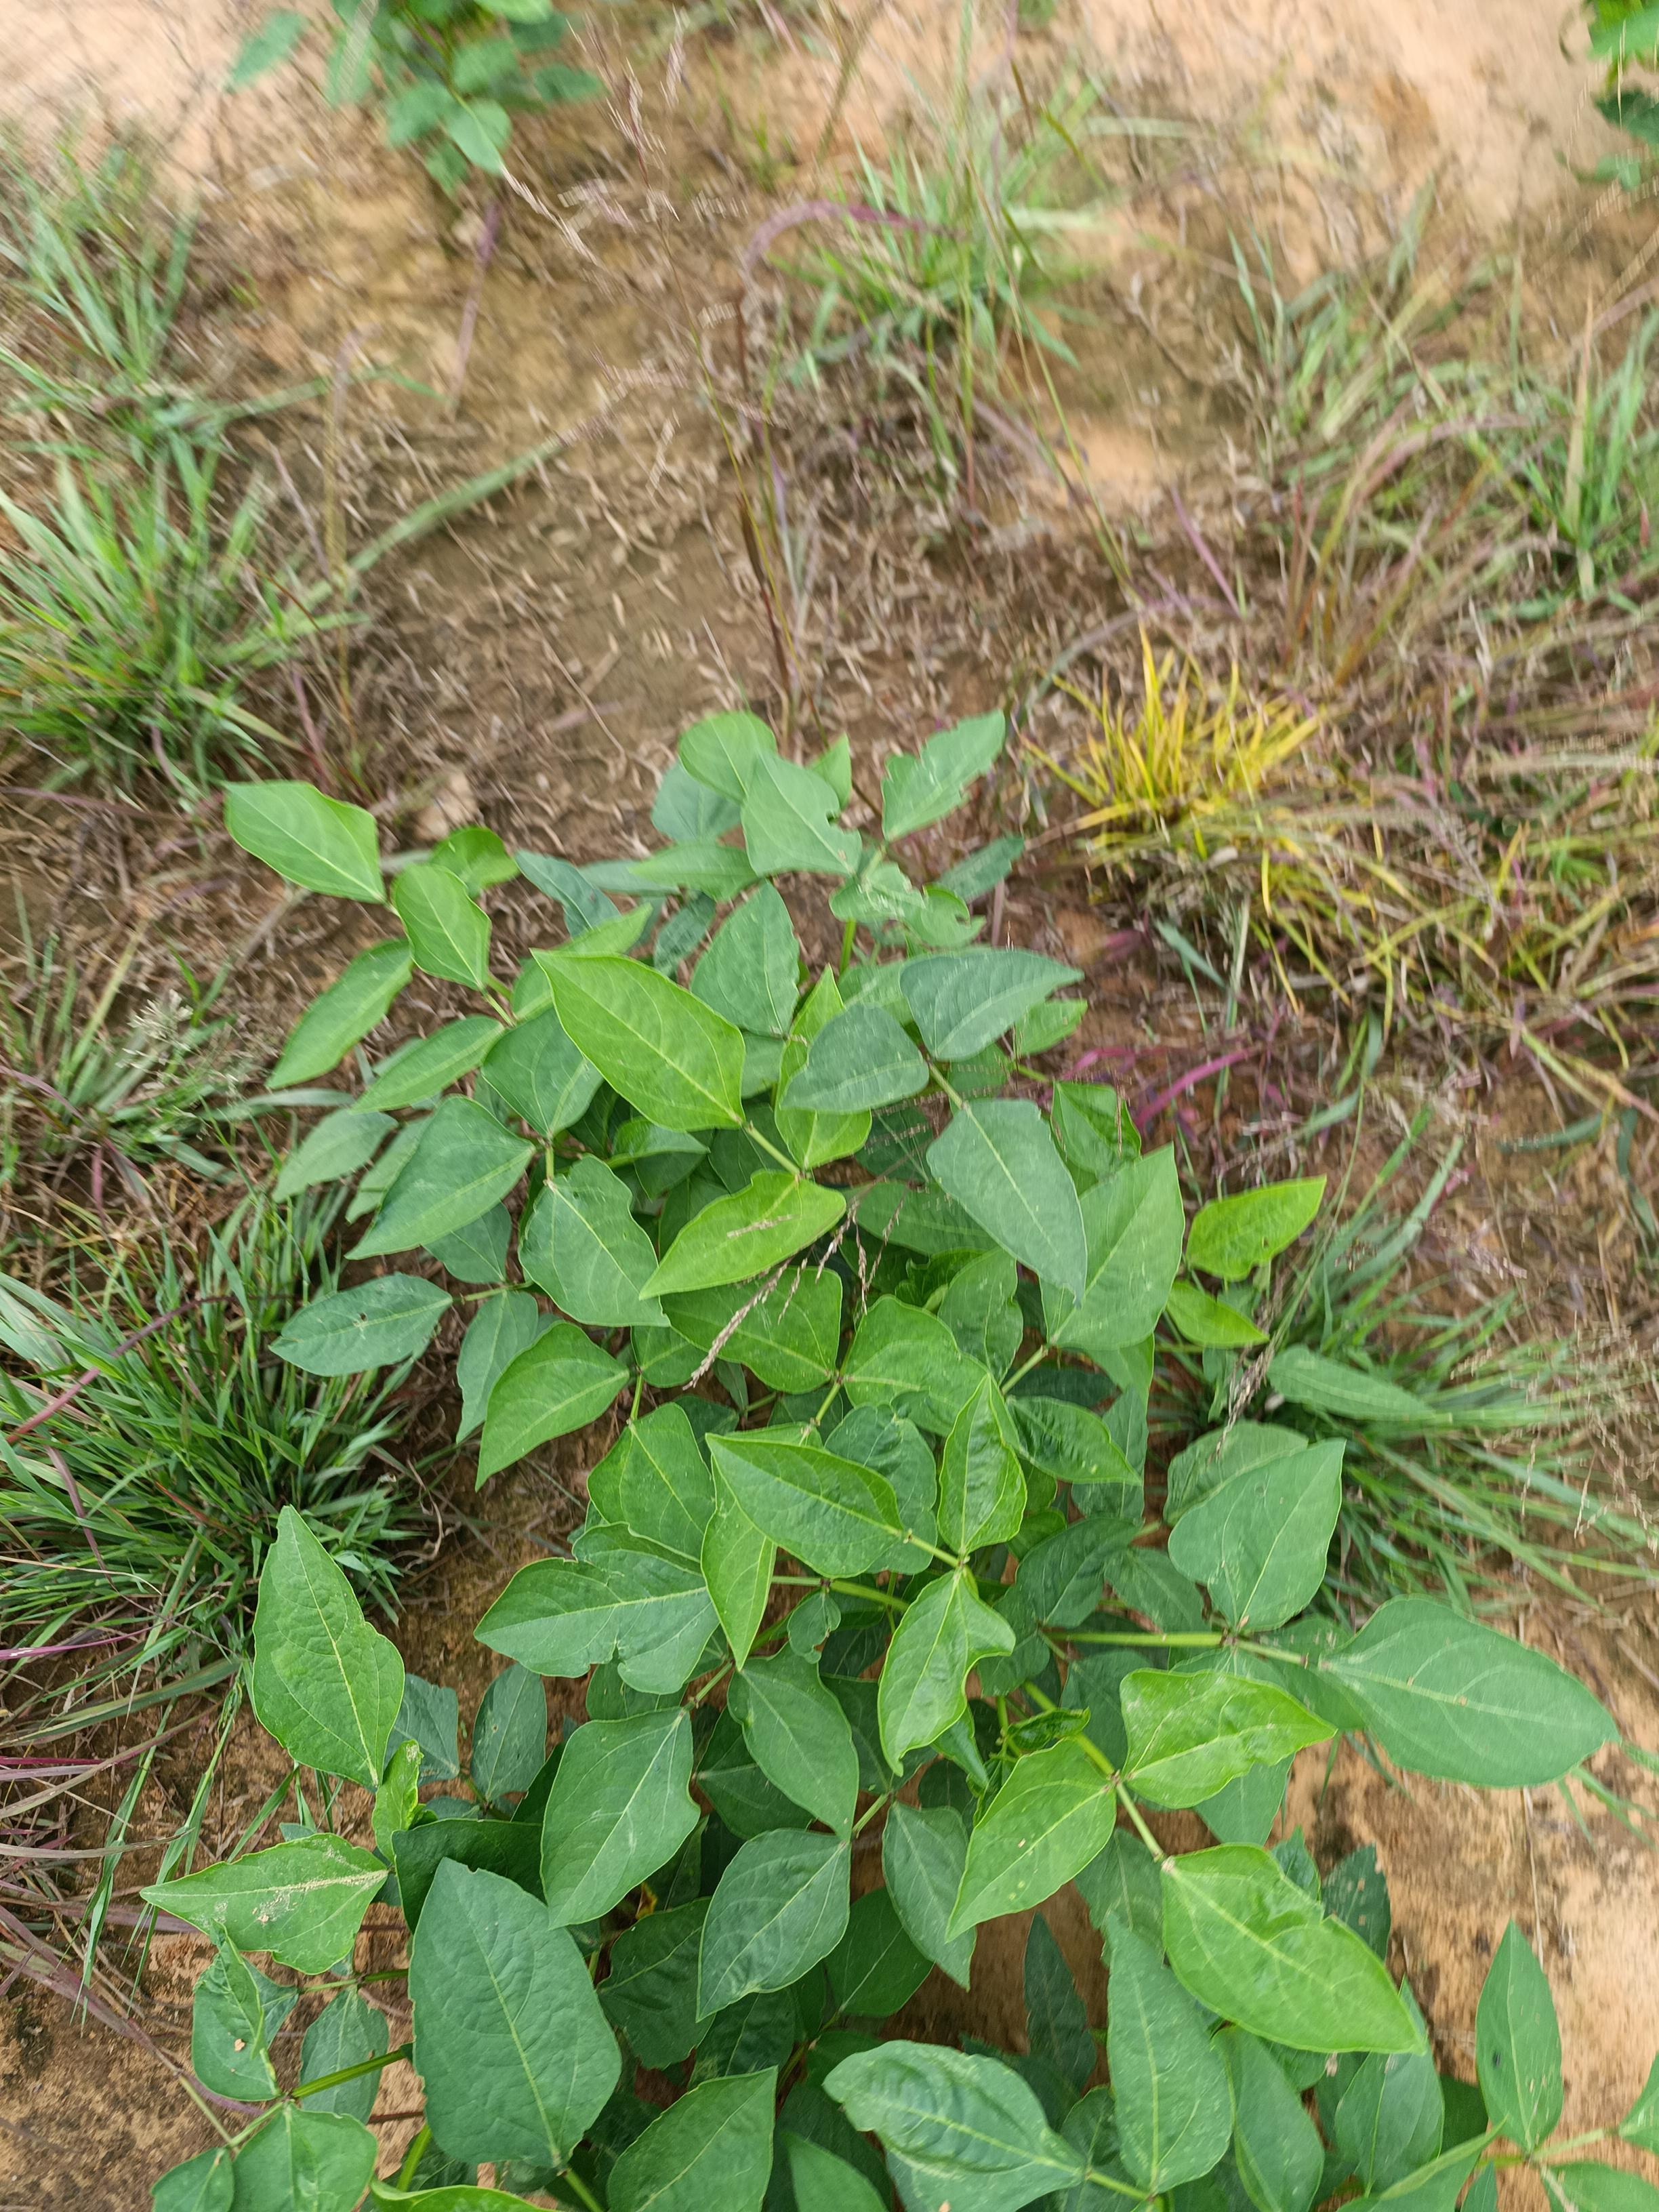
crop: cowpea
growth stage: emergence
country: Nigeria
